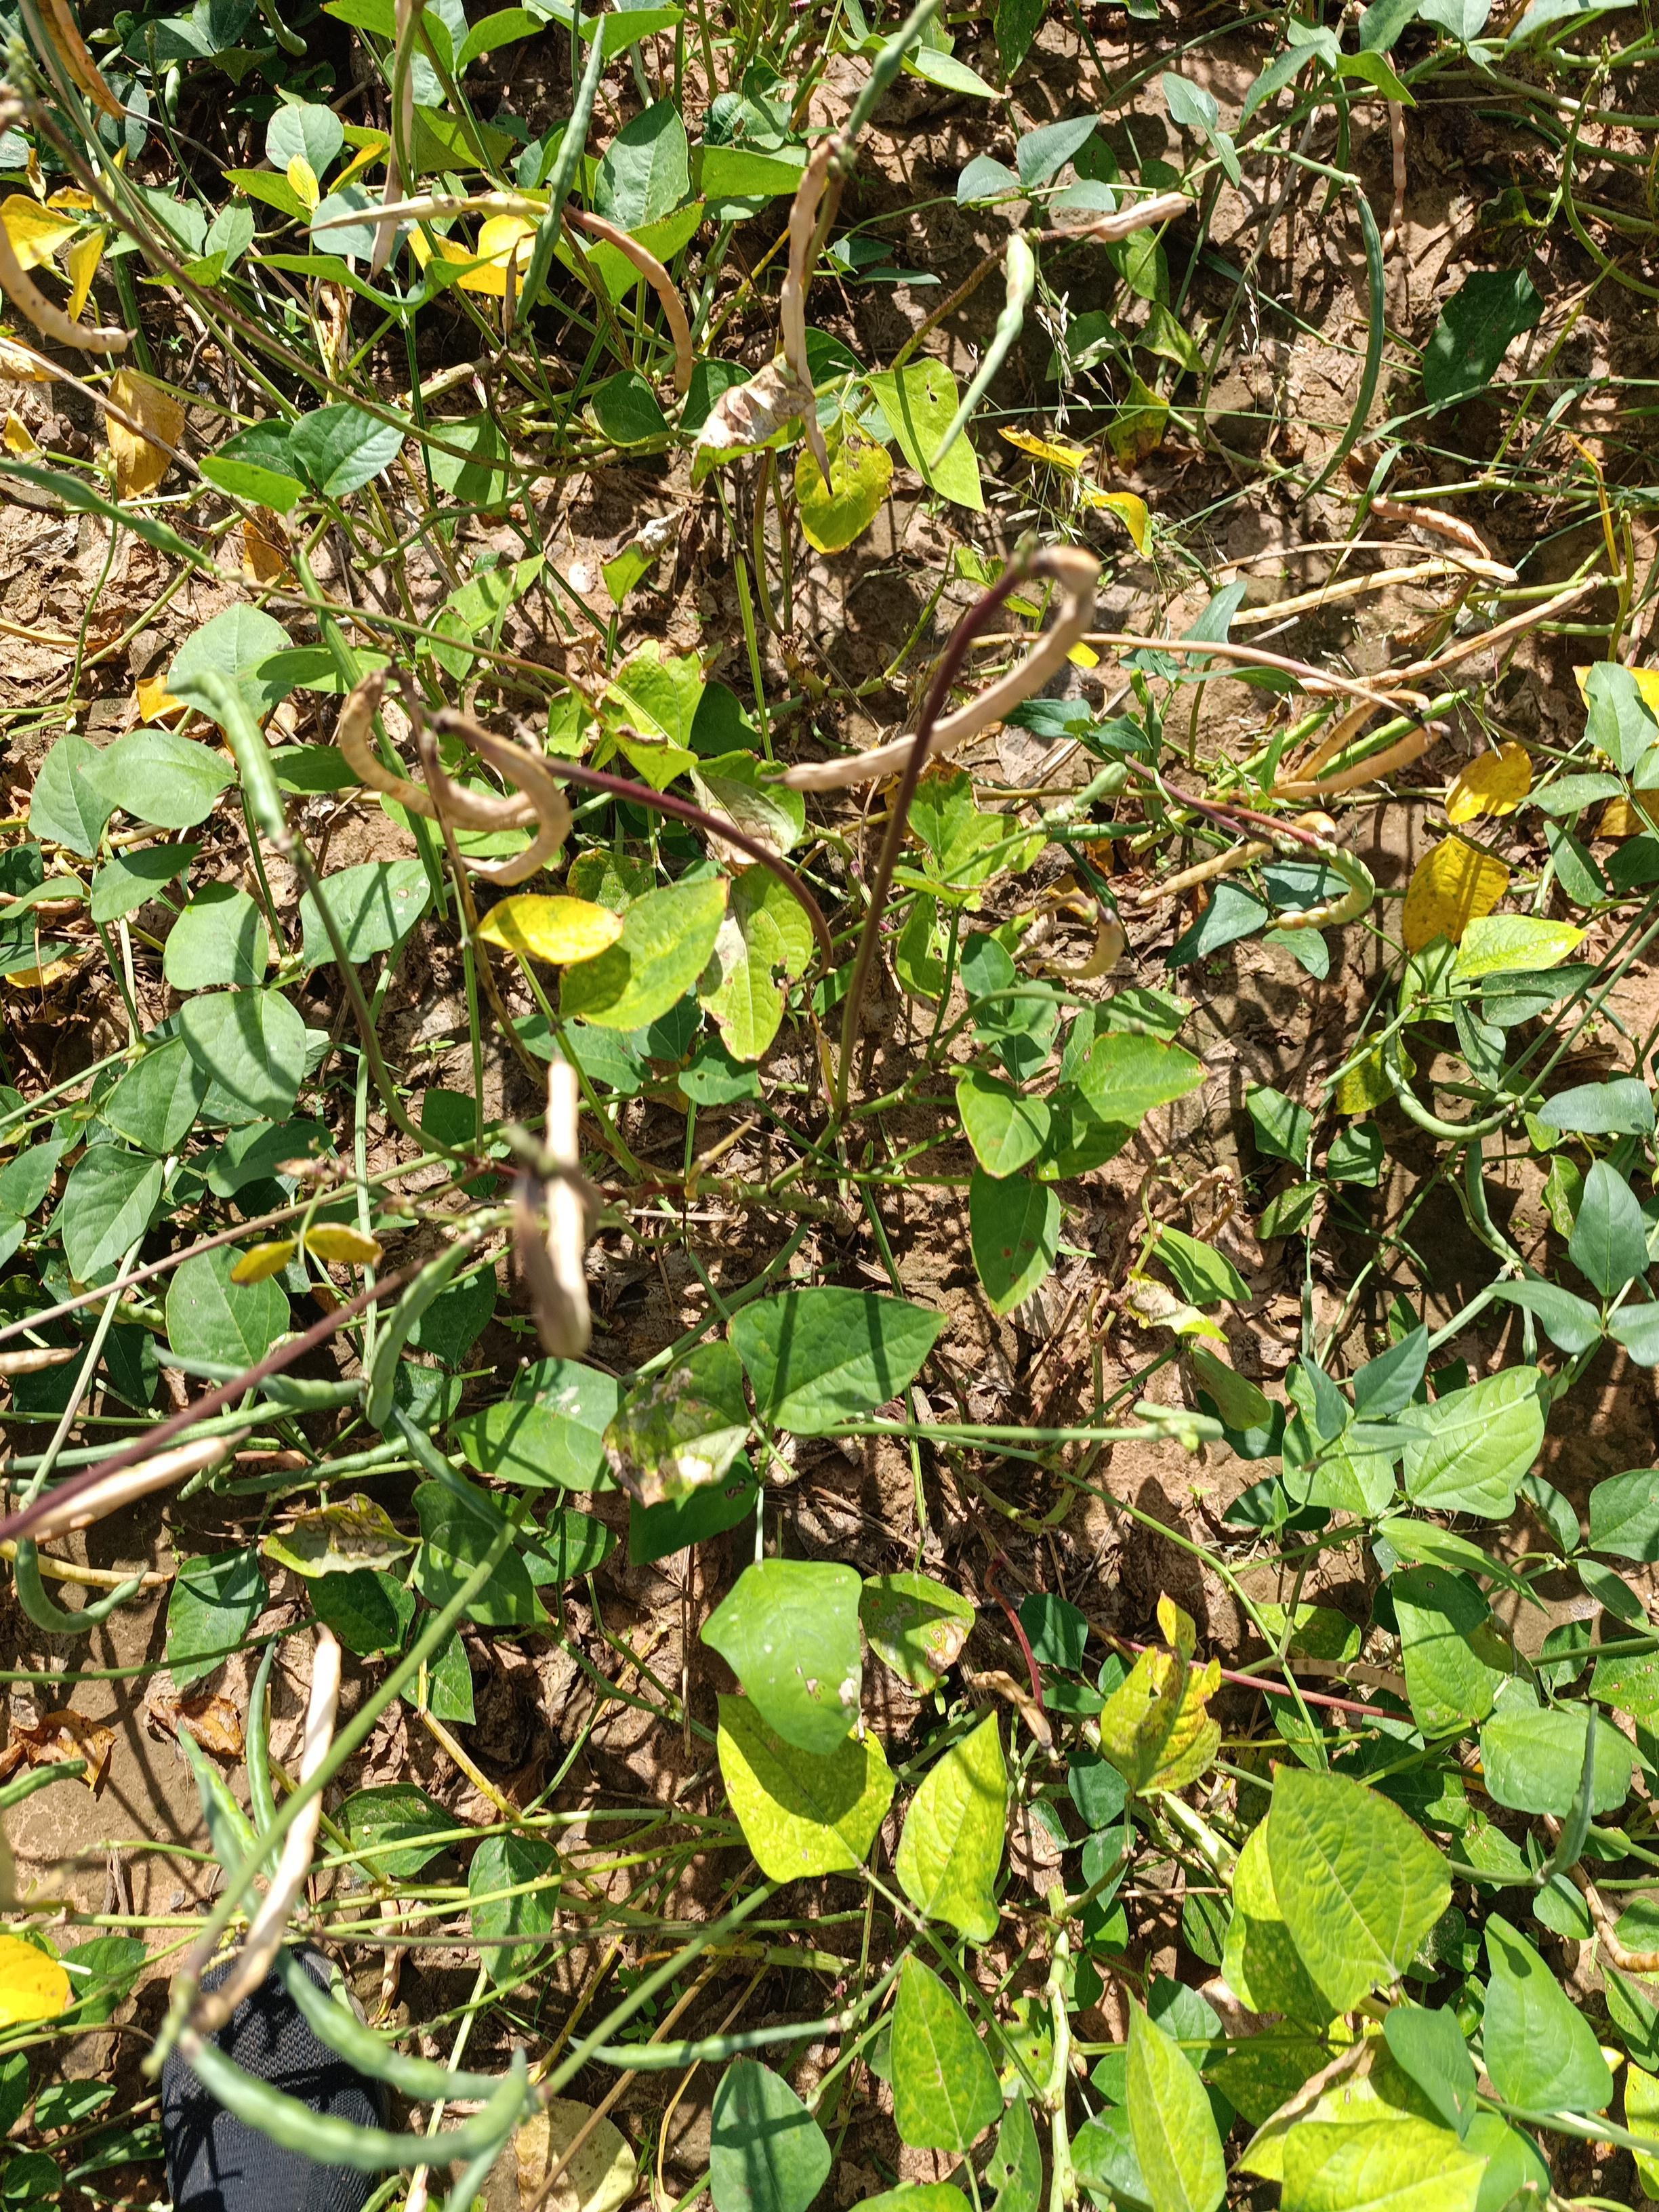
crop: cowpea
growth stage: maturity
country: Nigeria
